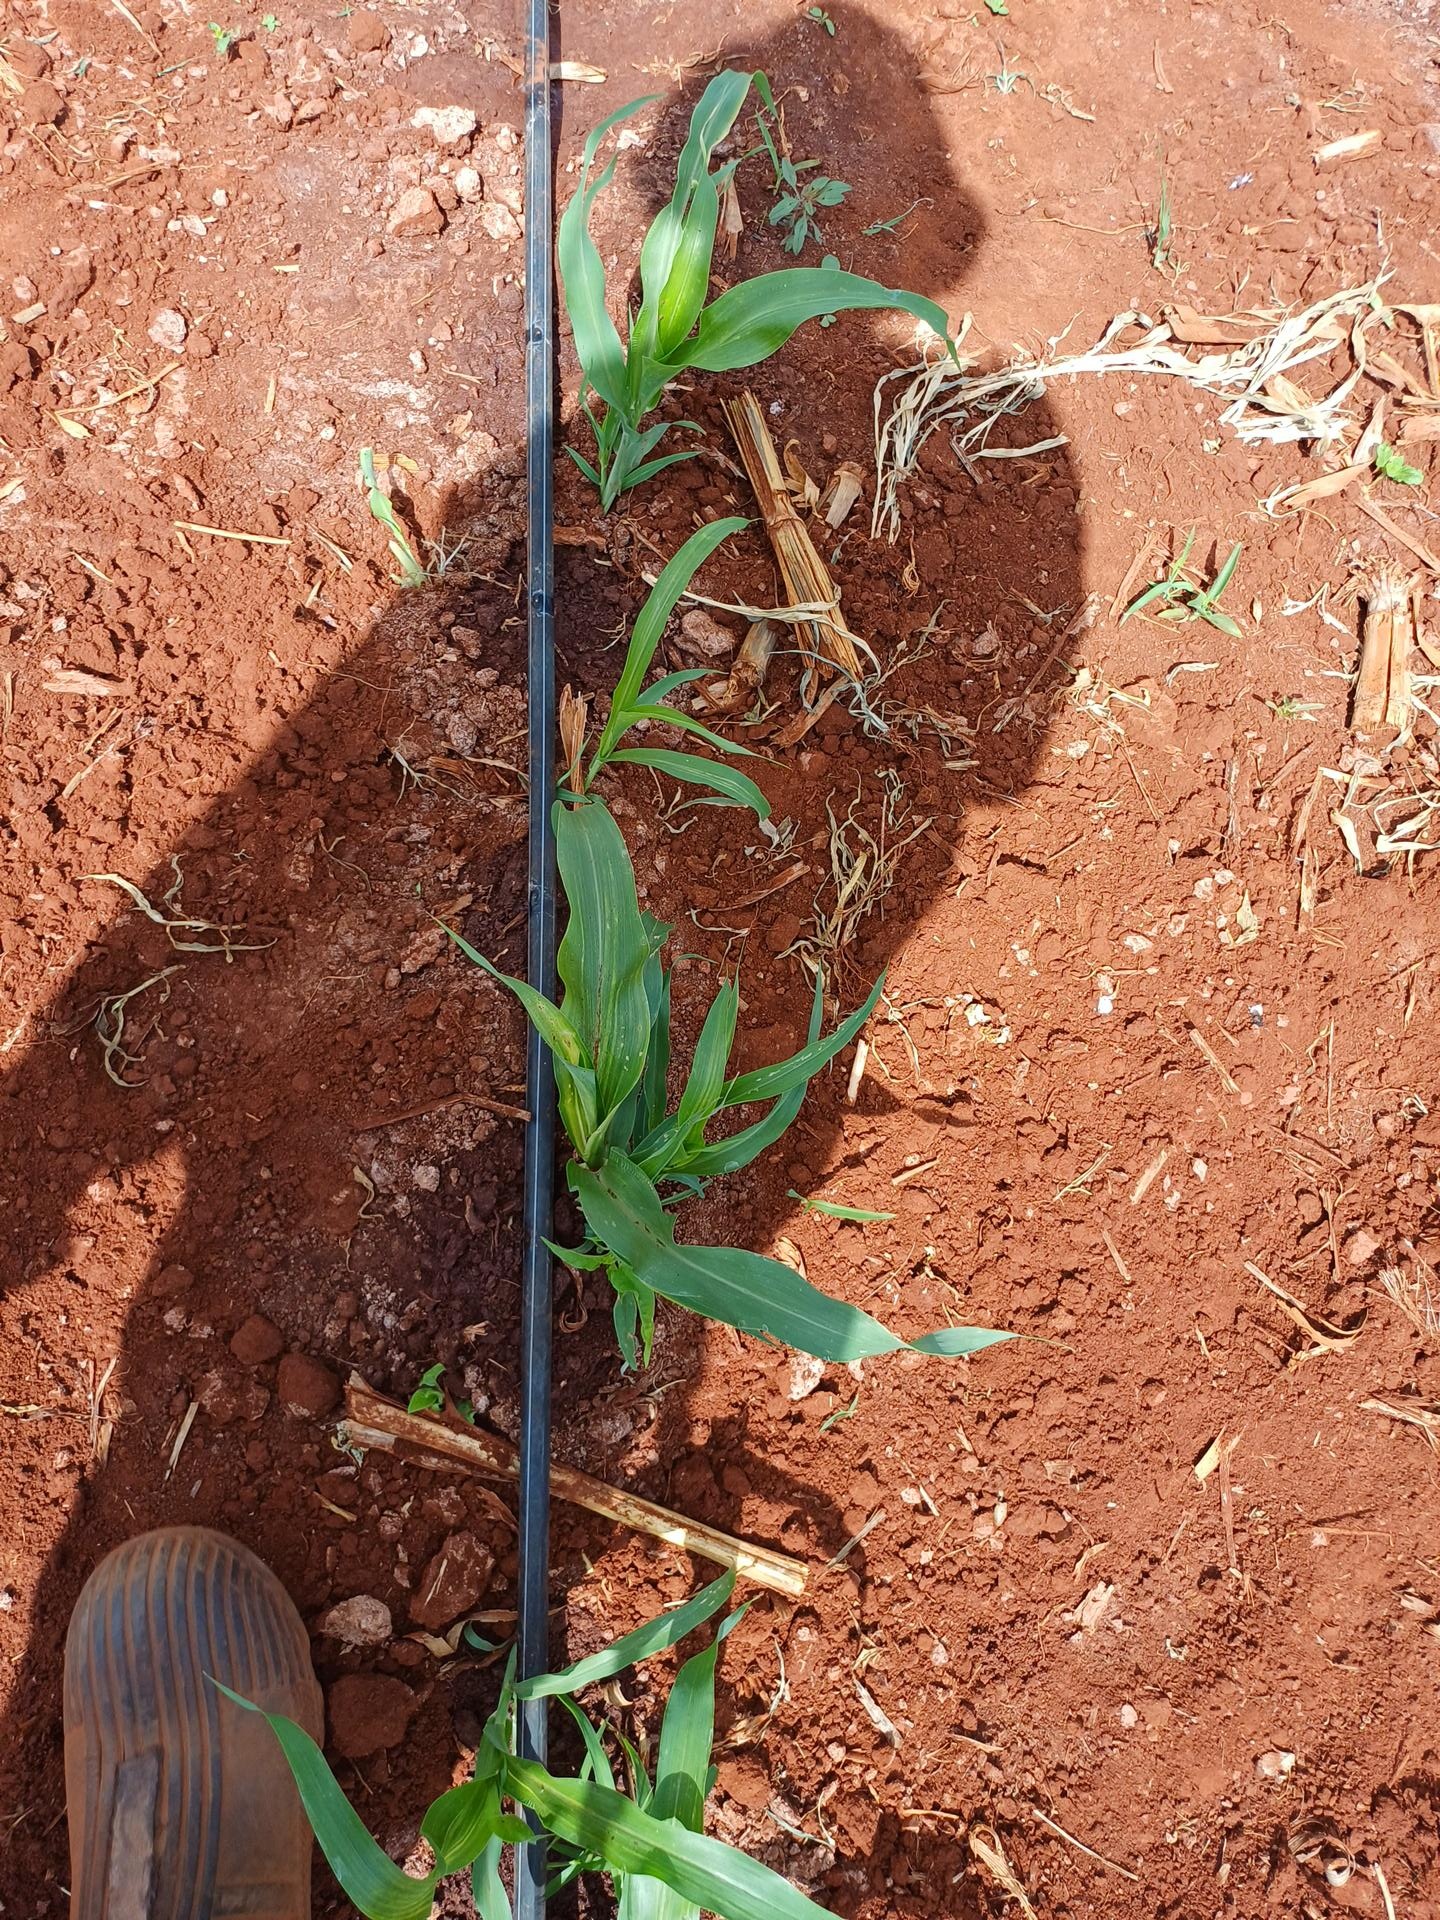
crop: sorghum
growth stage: vegetative
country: Kenya
